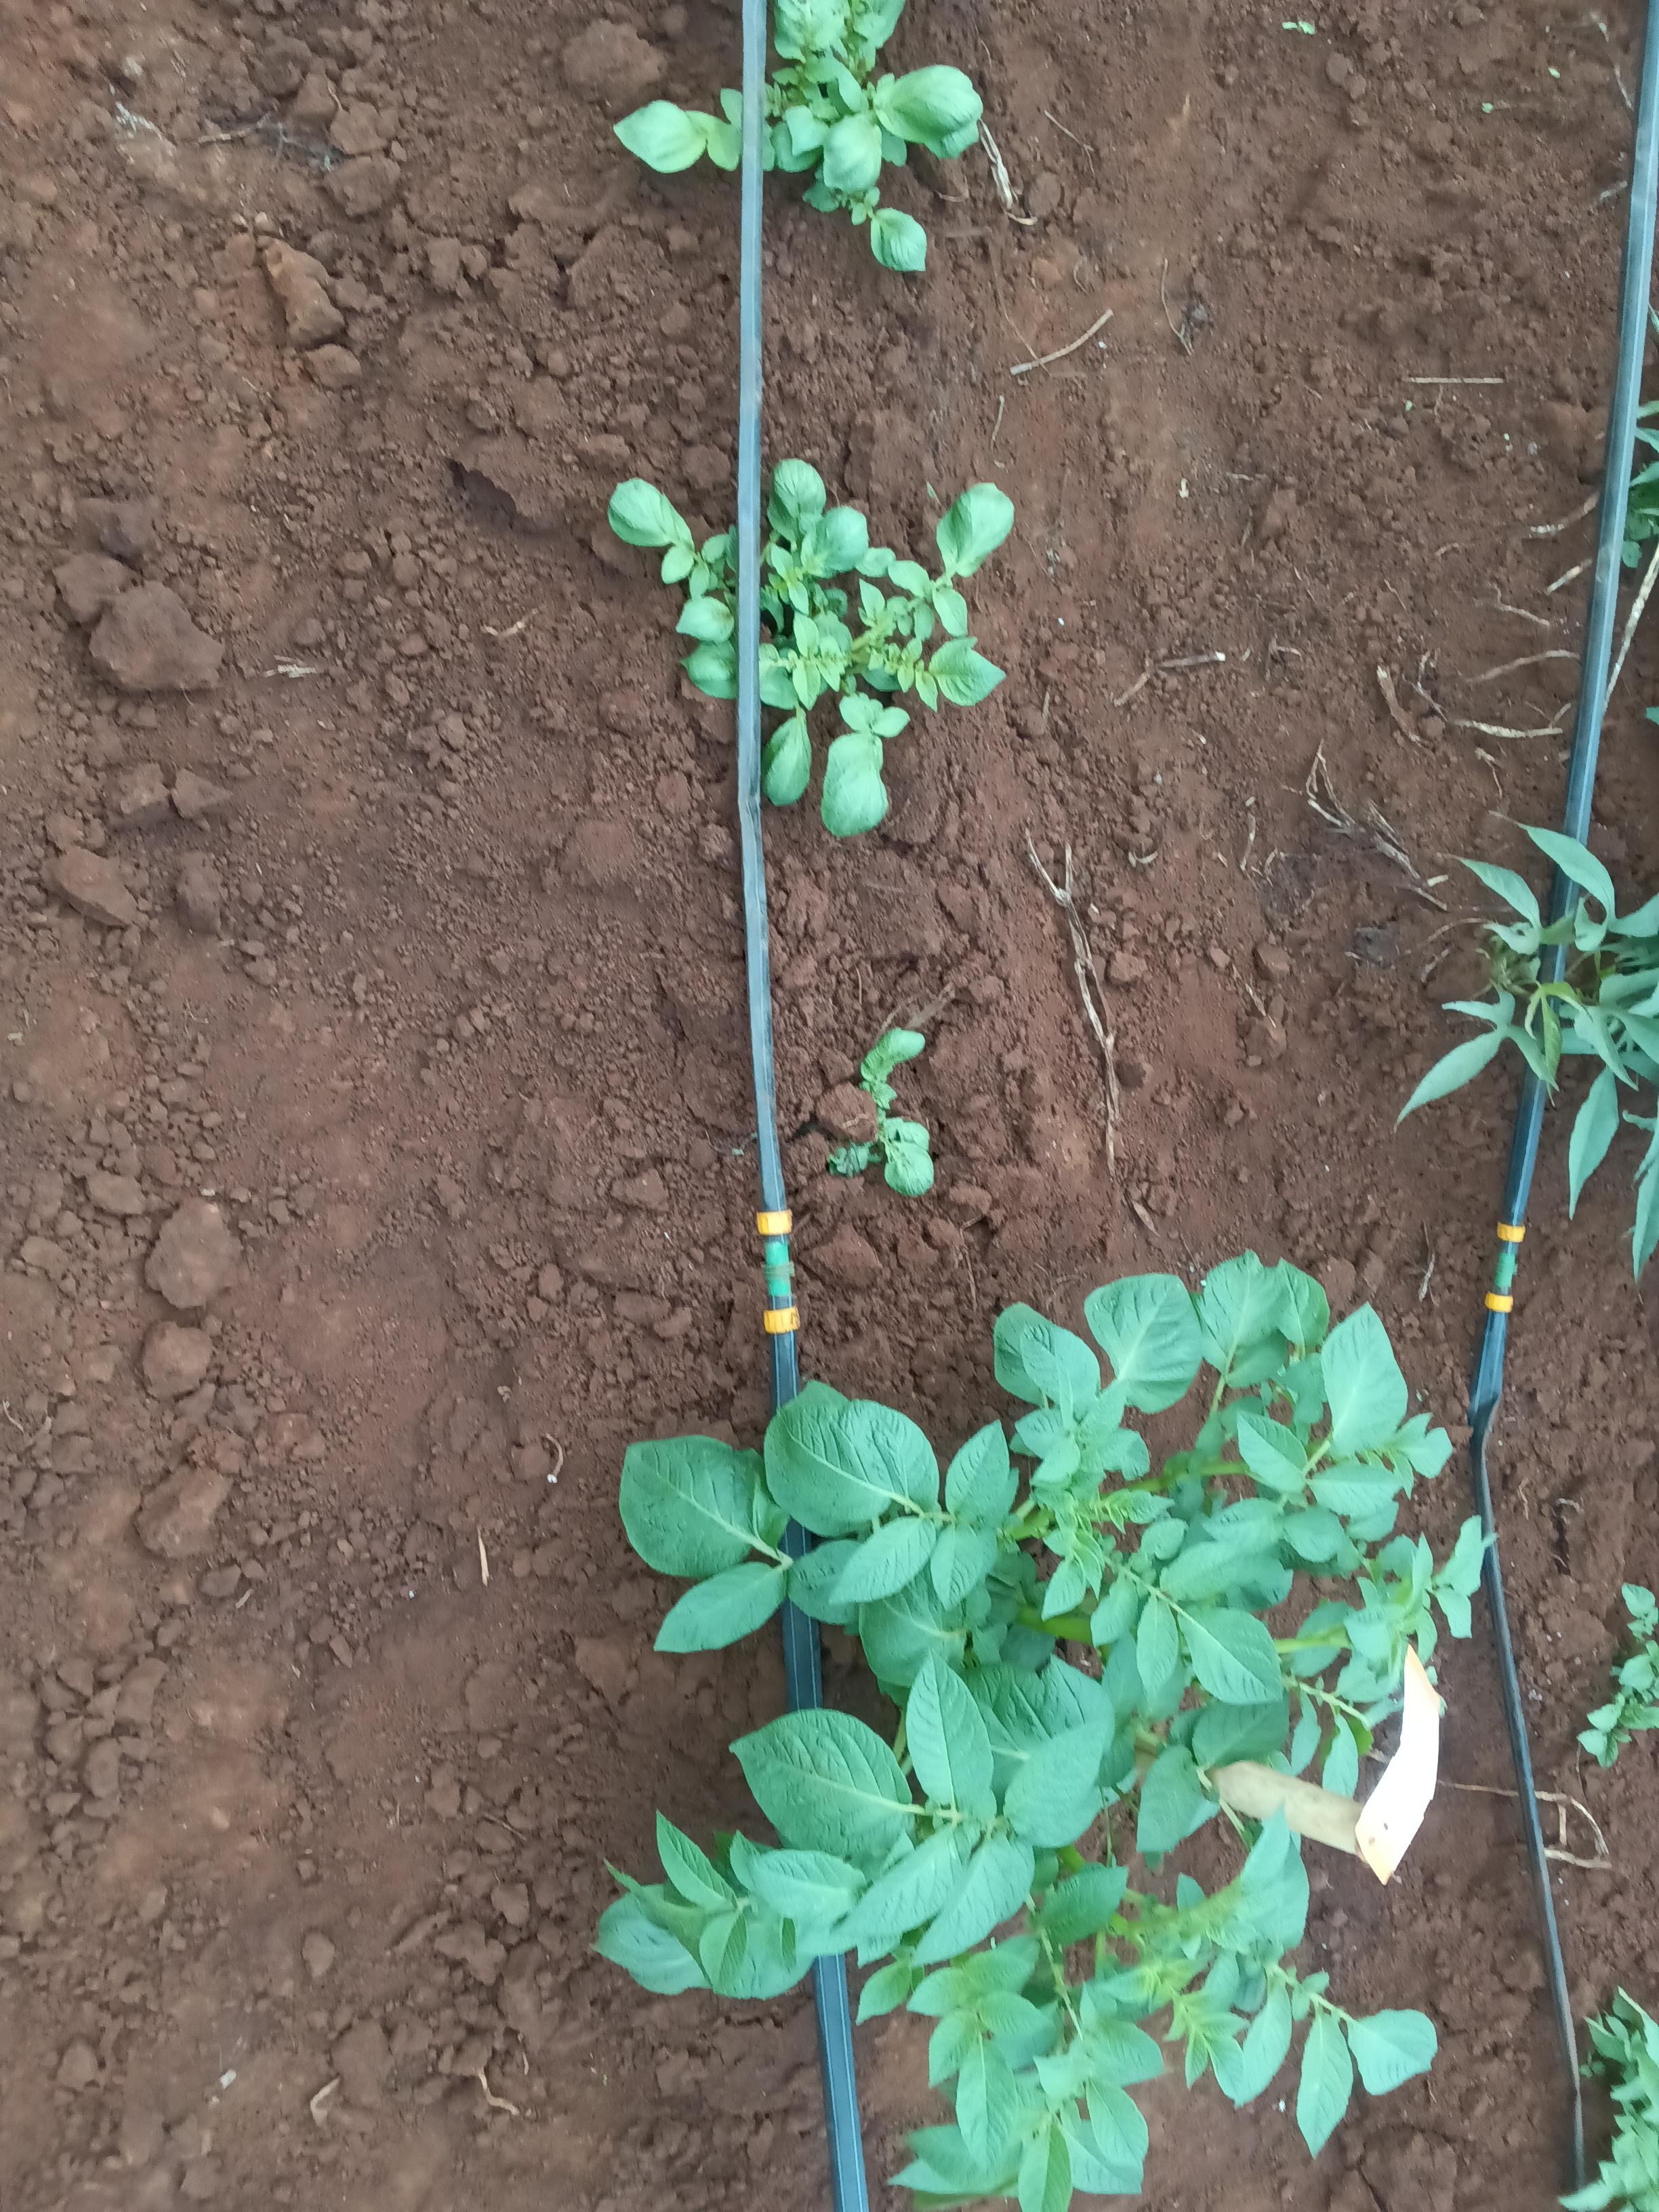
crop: potato
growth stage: sprouting emergence
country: Kenya
